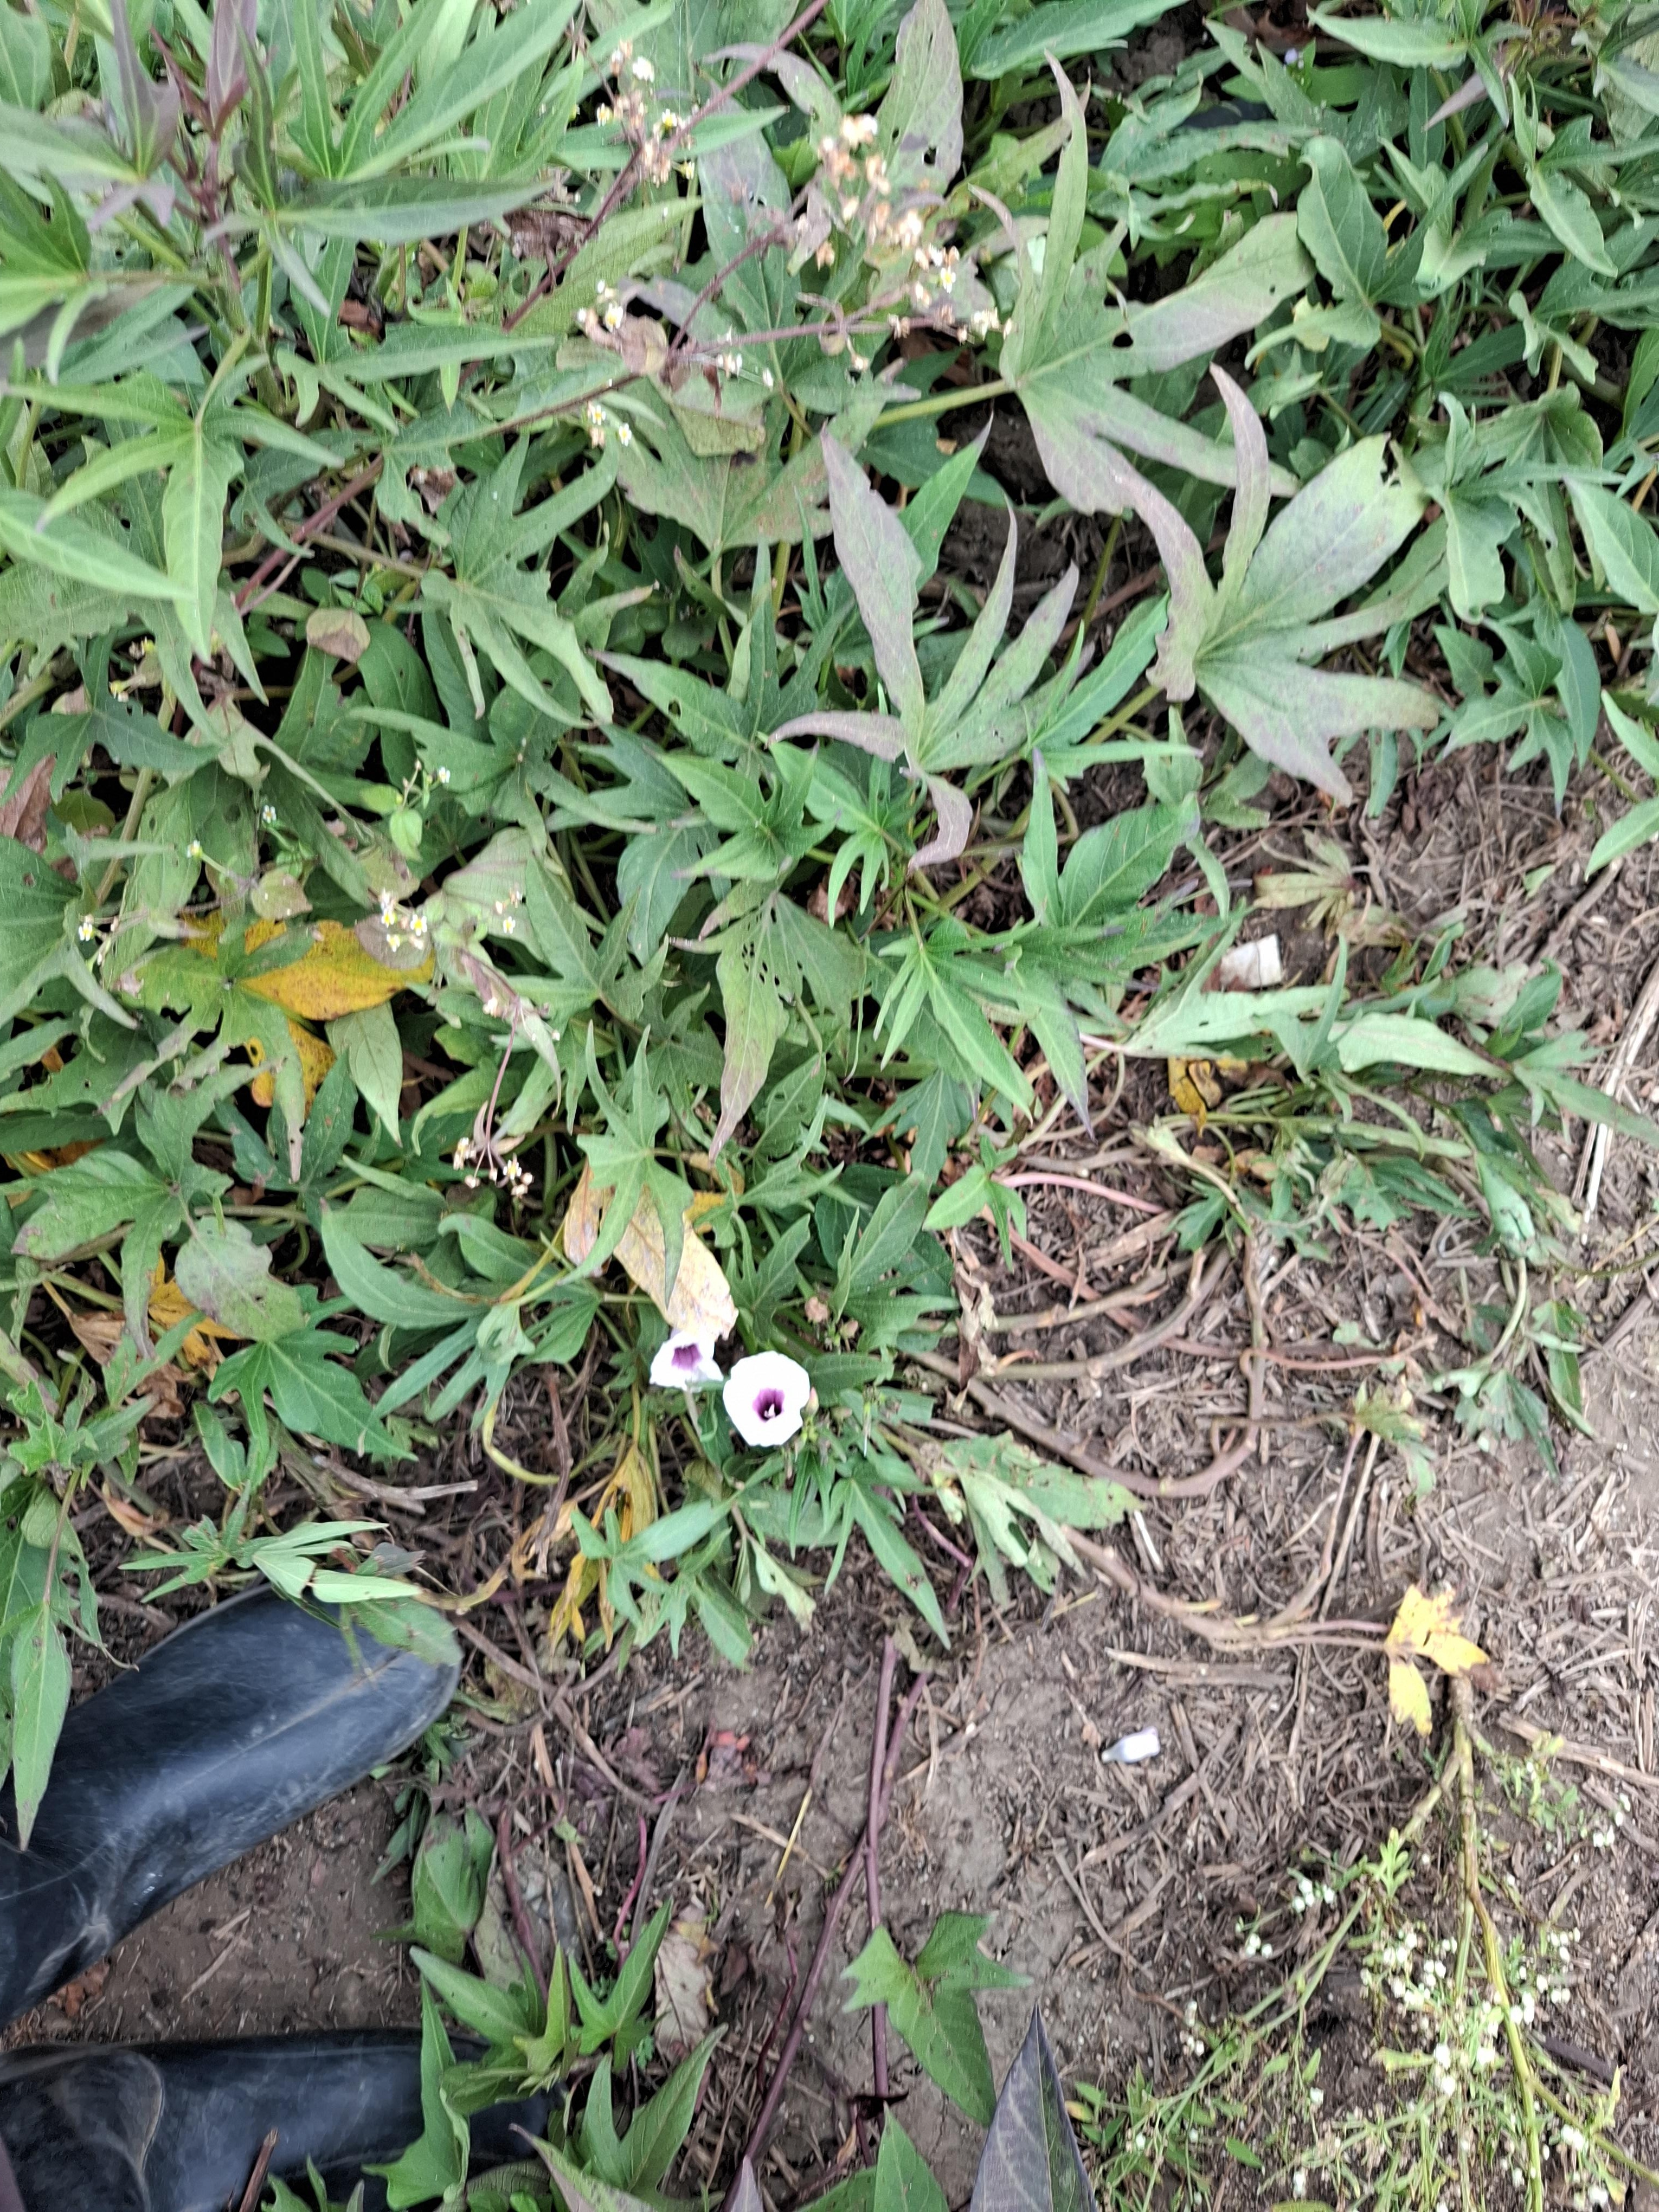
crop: sweet potato
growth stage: flowering
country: Tanzania
